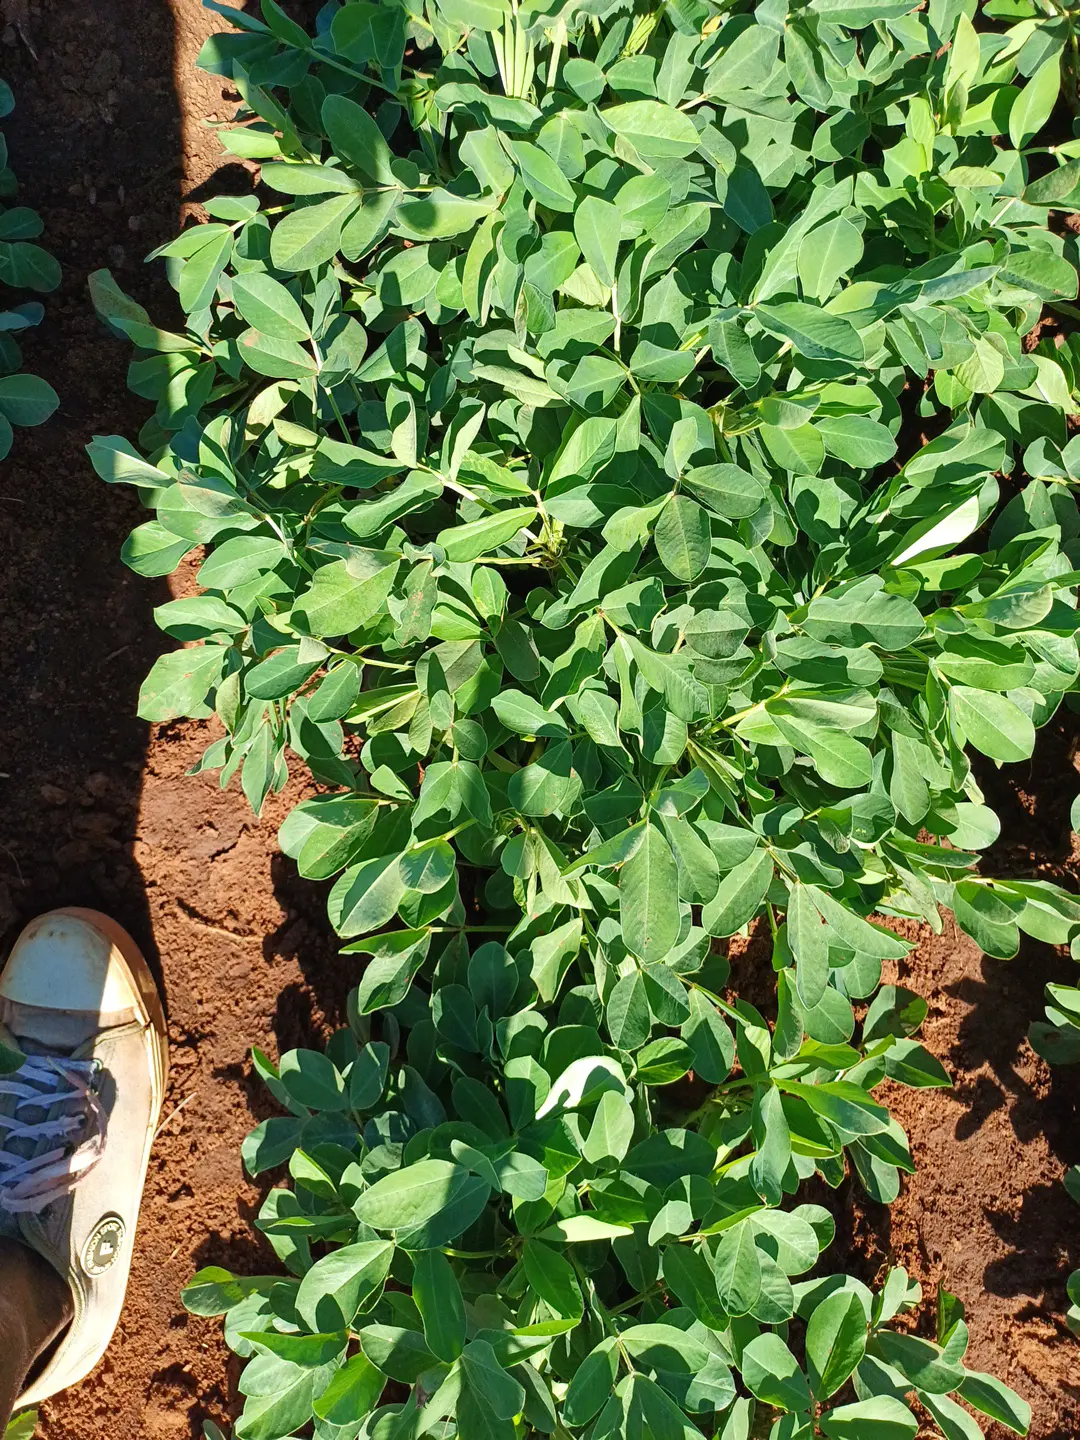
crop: groundnut
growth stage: flowering
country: Kenya
